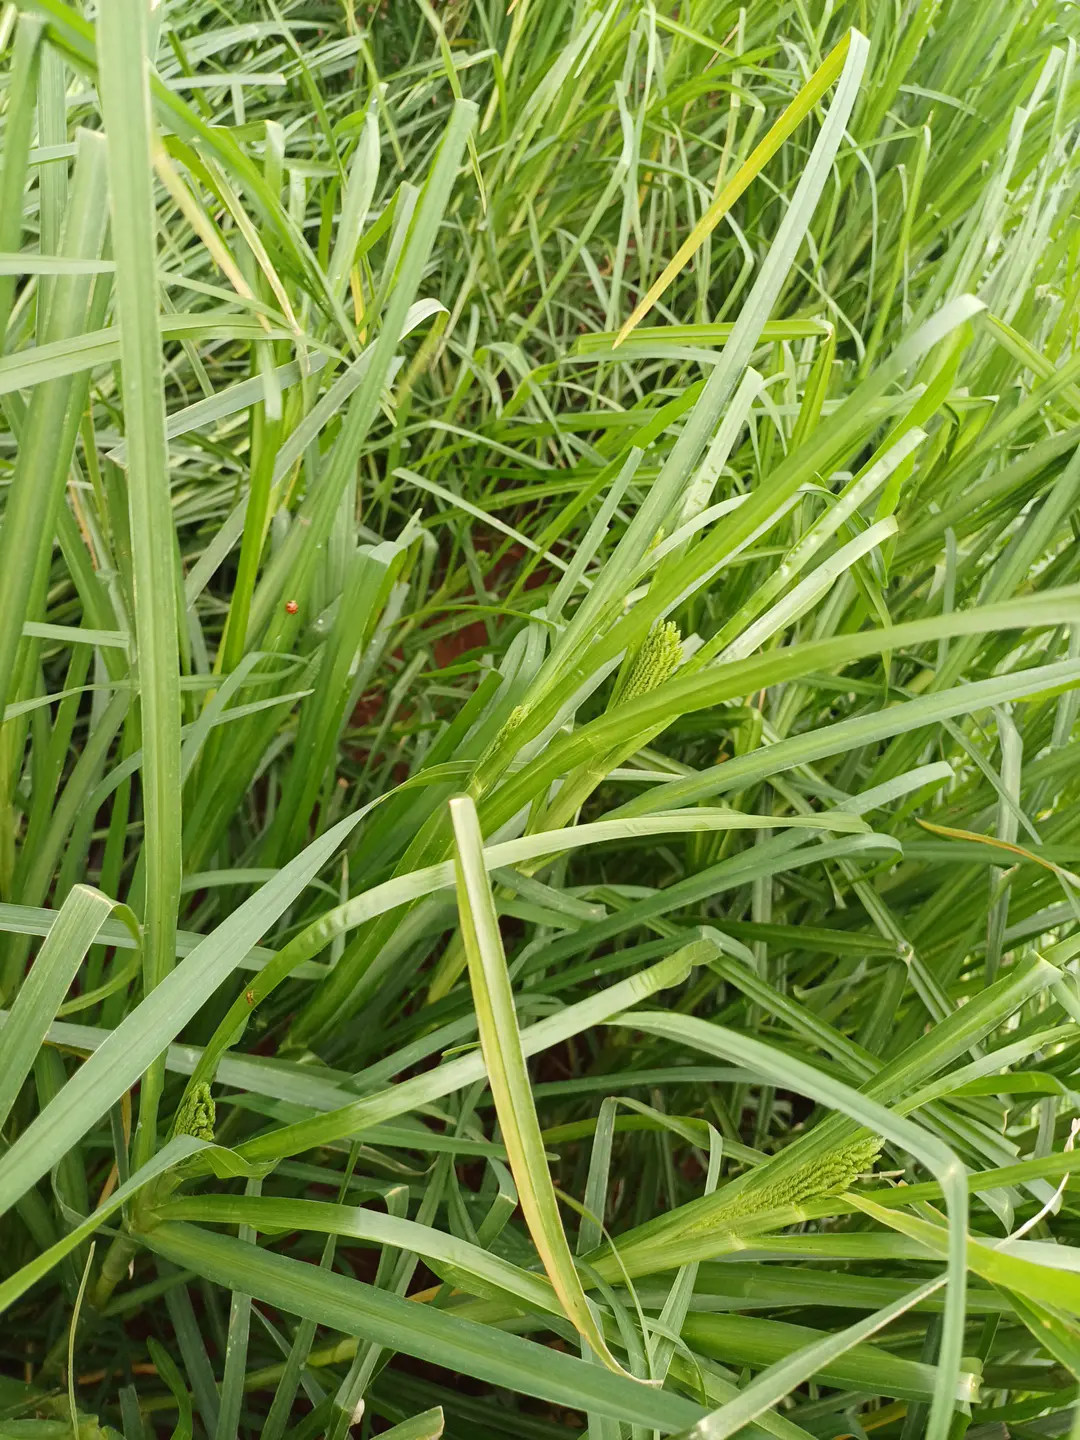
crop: finger millet
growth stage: heading tuber
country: Kenya
